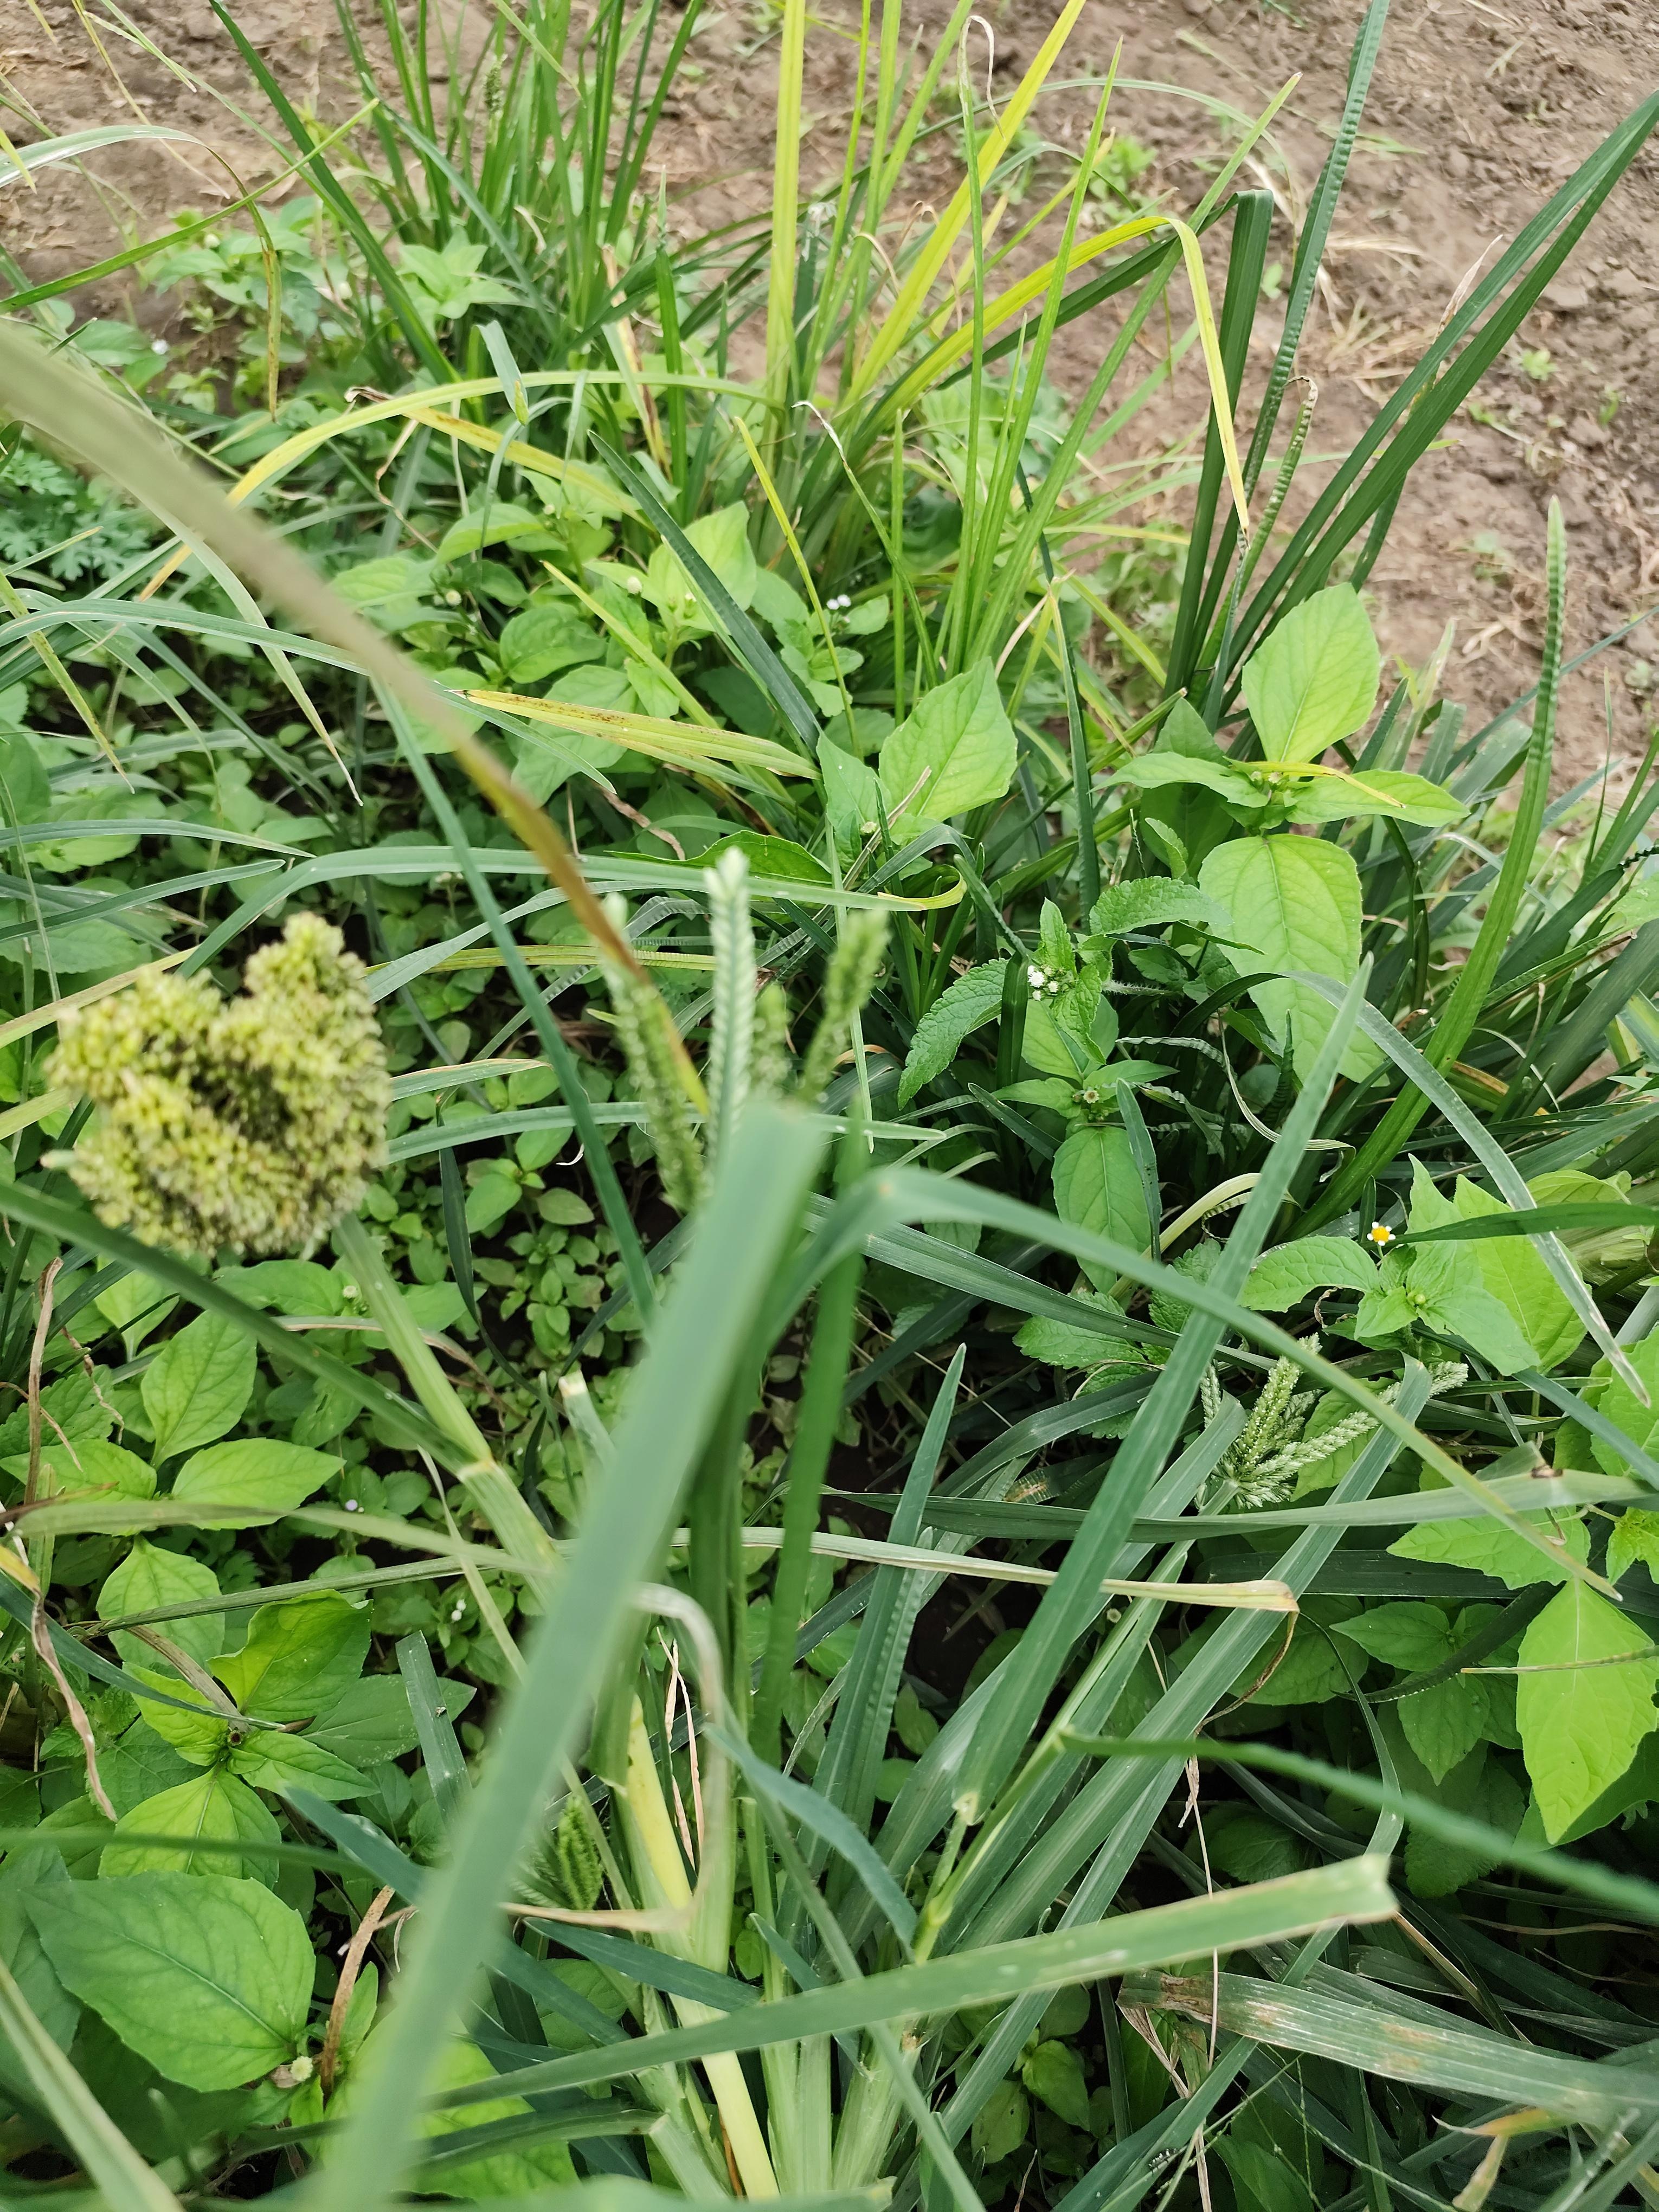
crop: finger millet
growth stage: heading tuber
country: Tanzania
